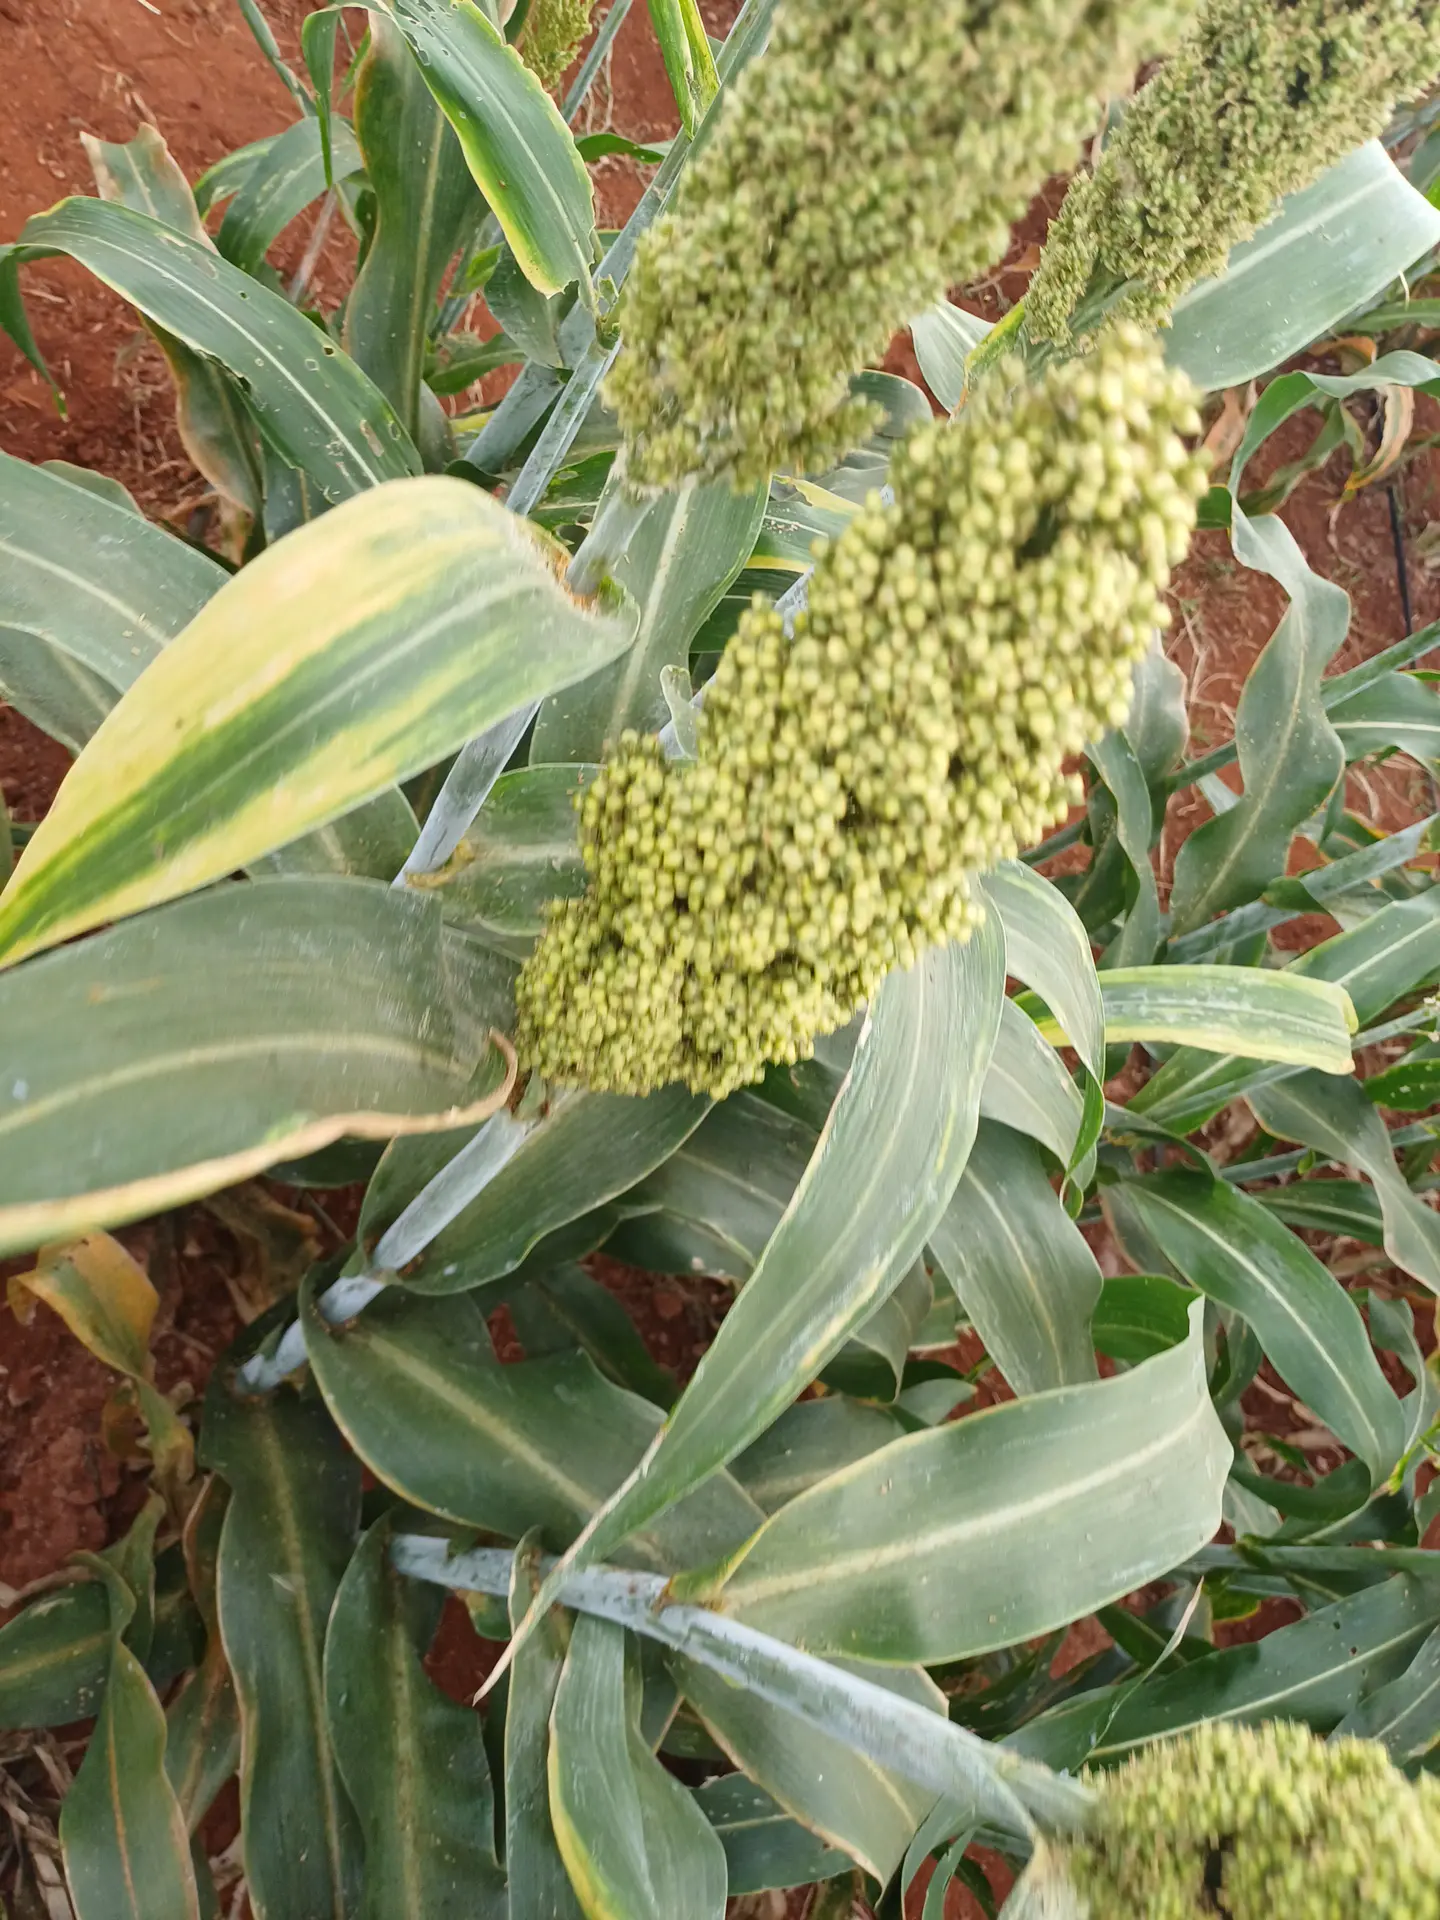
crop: sorghum
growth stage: flowering
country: Kenya
